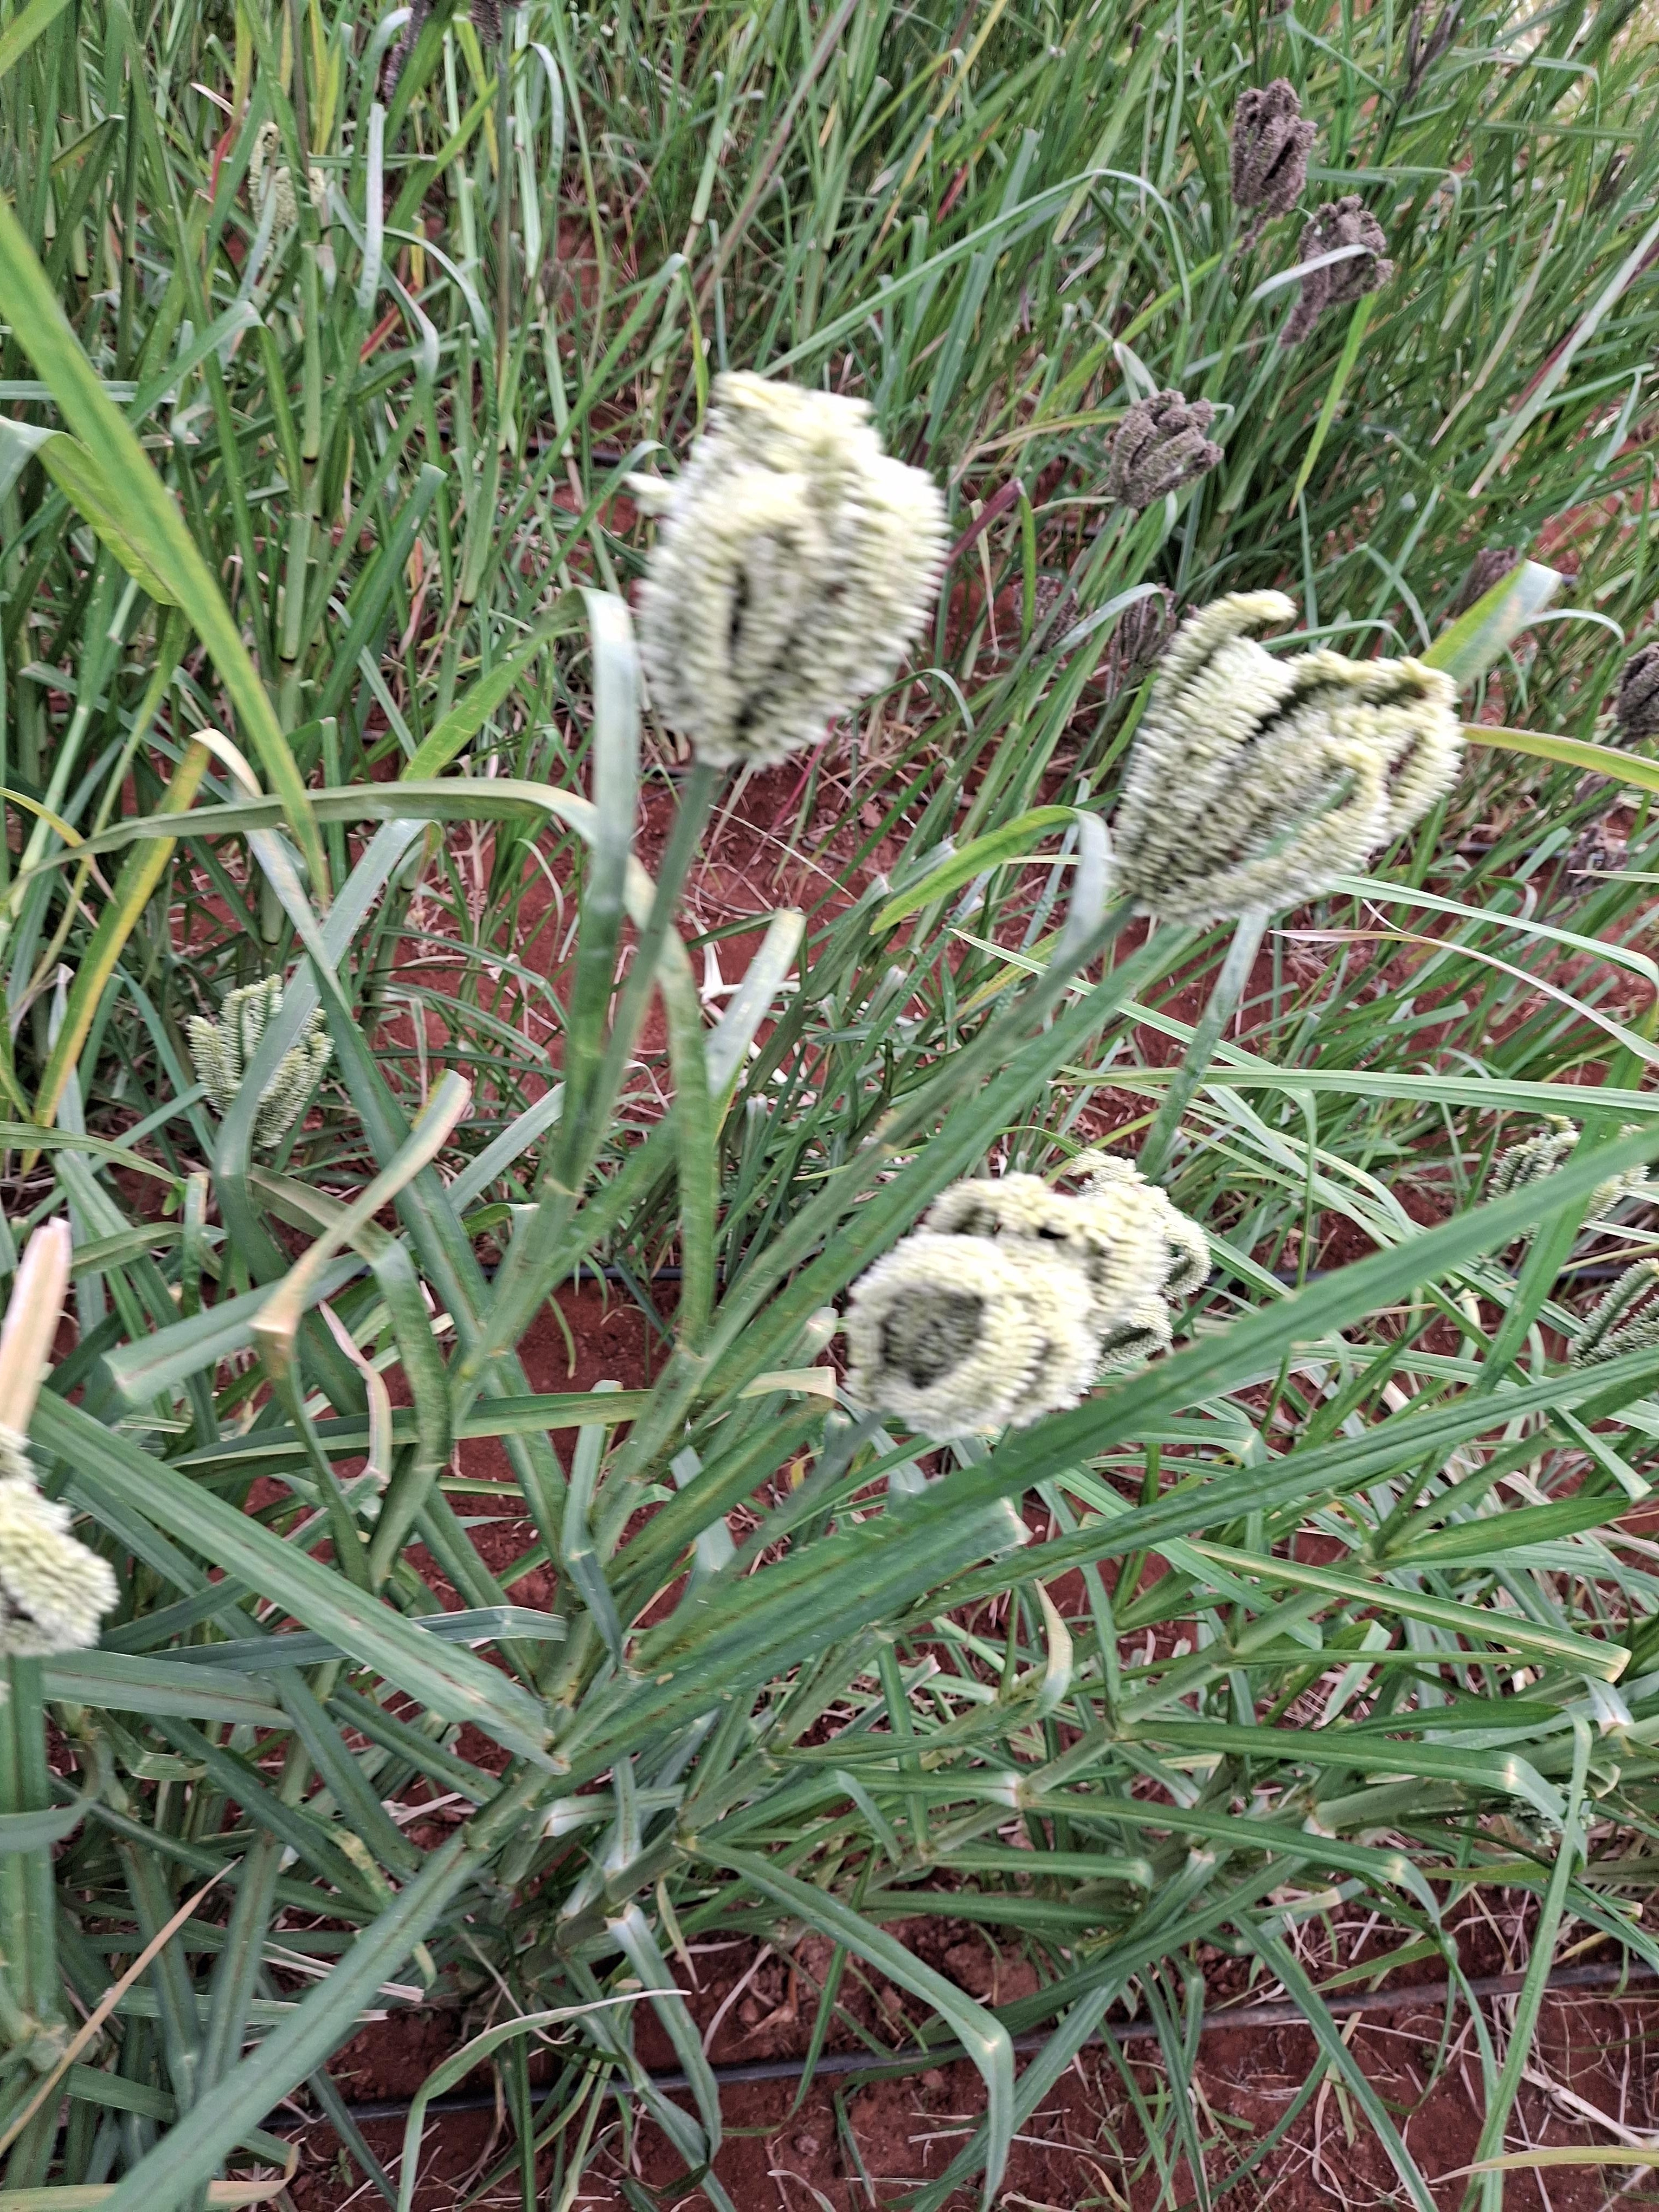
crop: finger millet
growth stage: filling grain
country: Kenya
